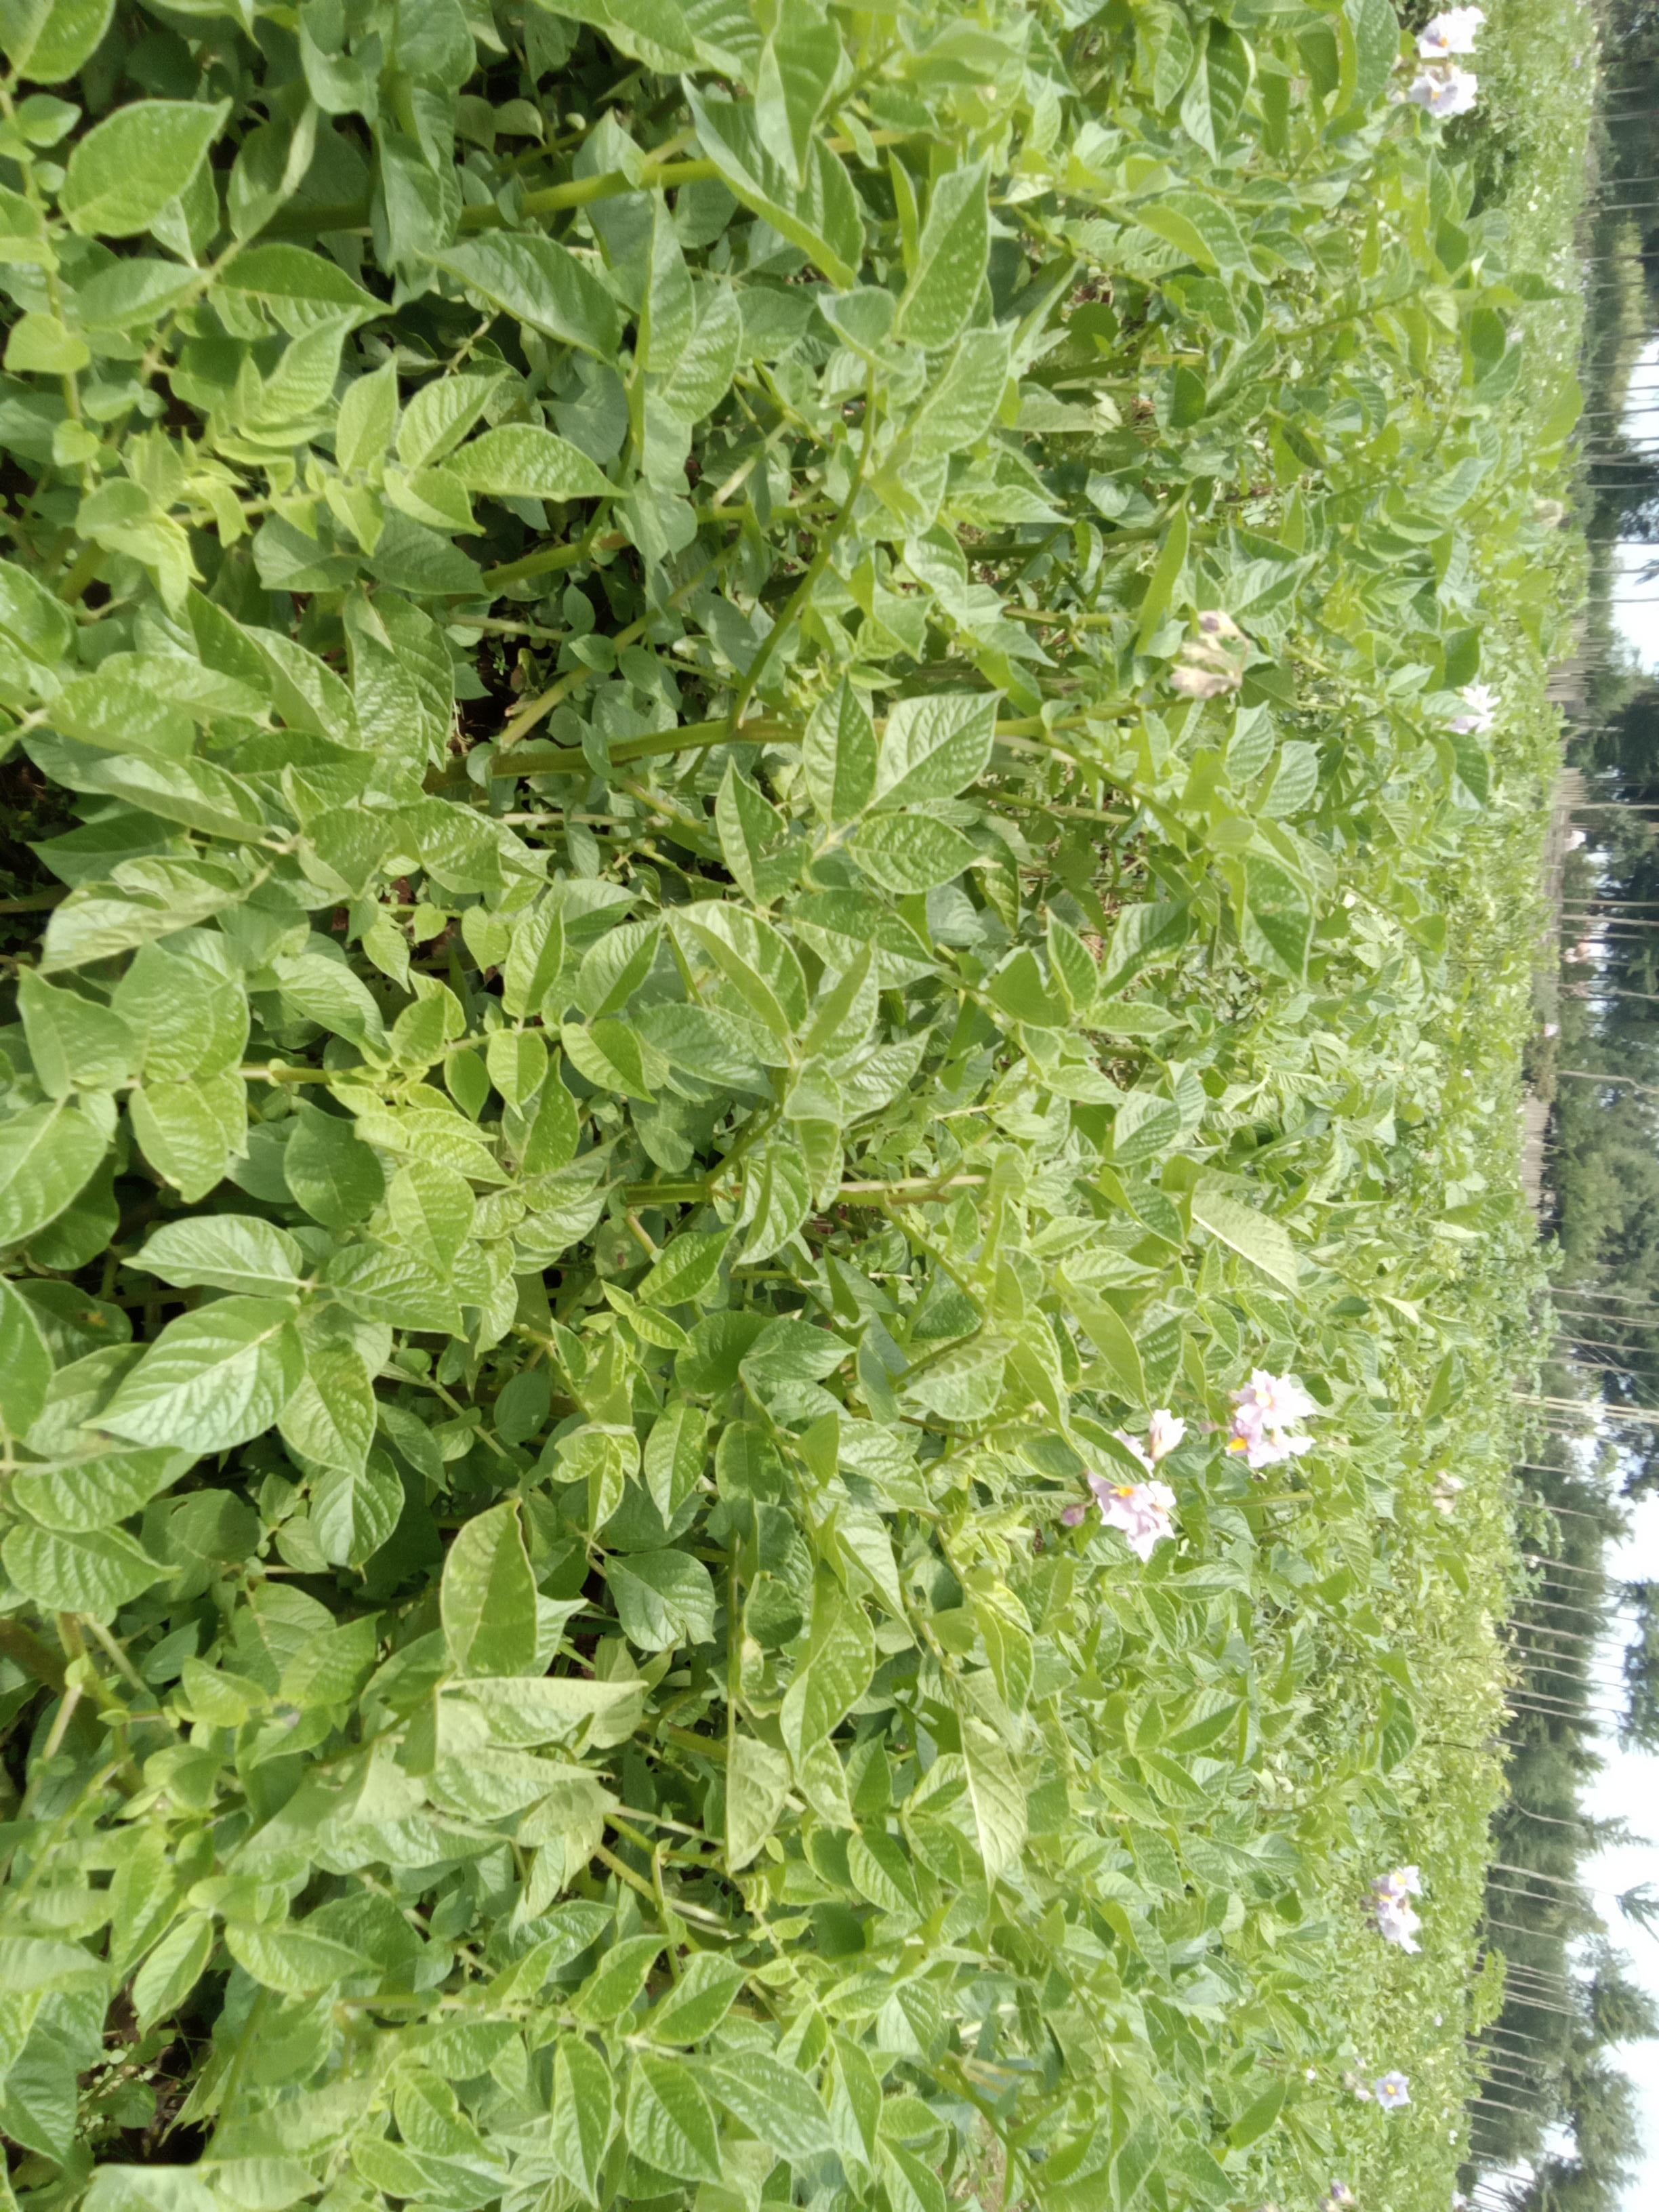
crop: potato
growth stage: flowering
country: Kenya
